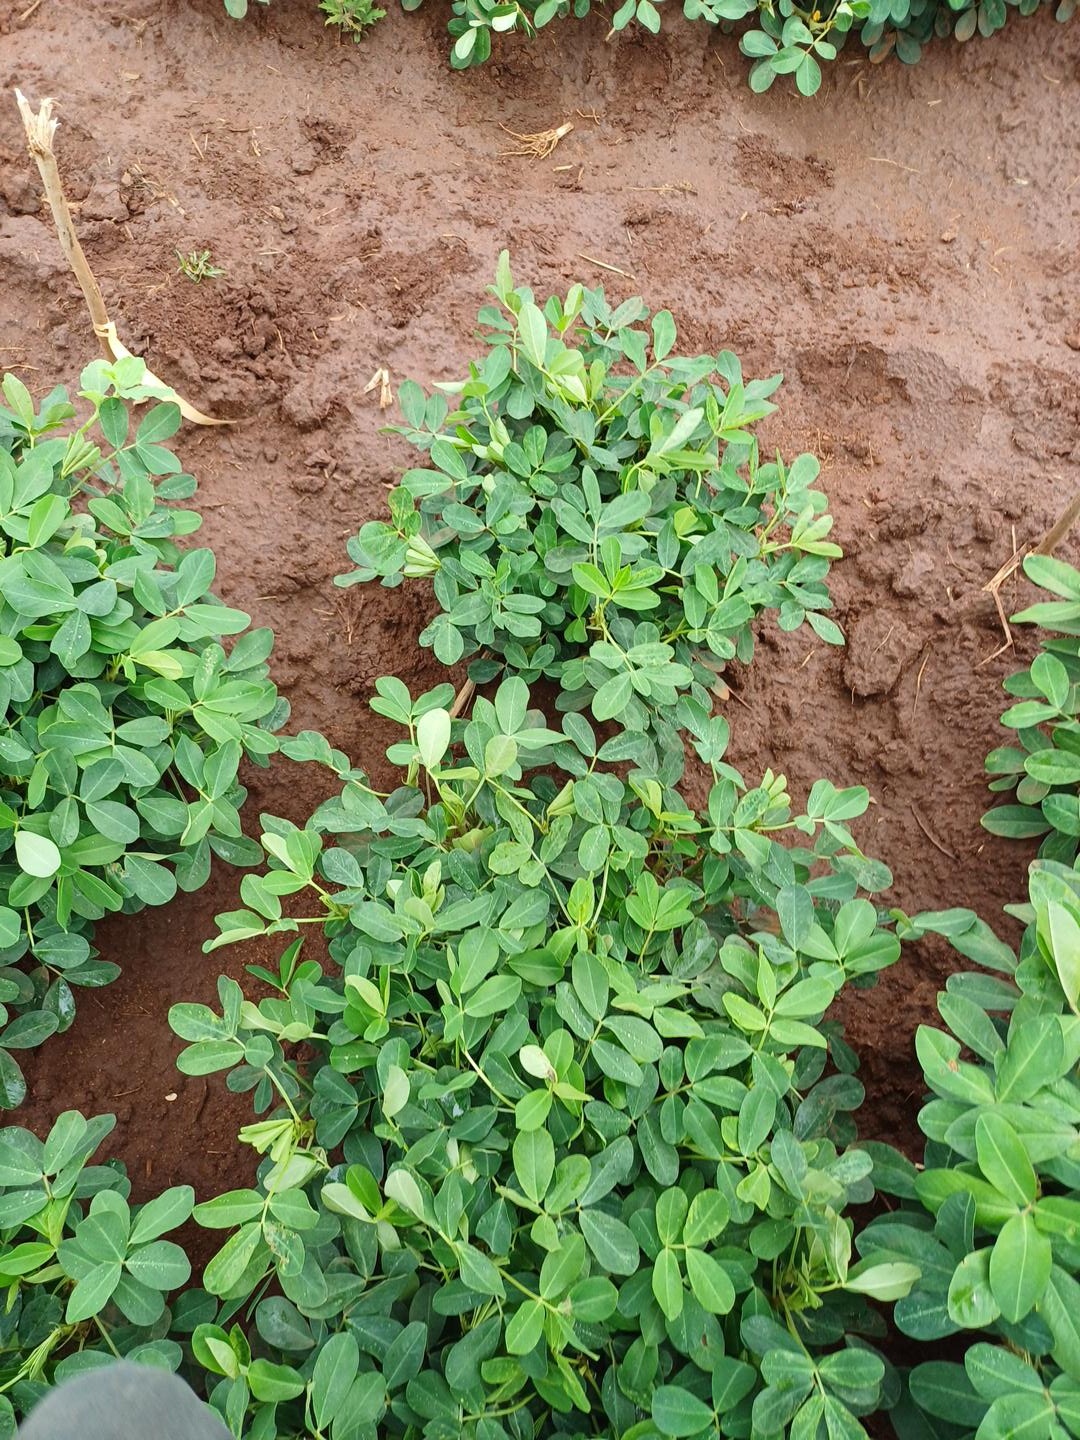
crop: groundnut
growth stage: vegetative
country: Kenya
